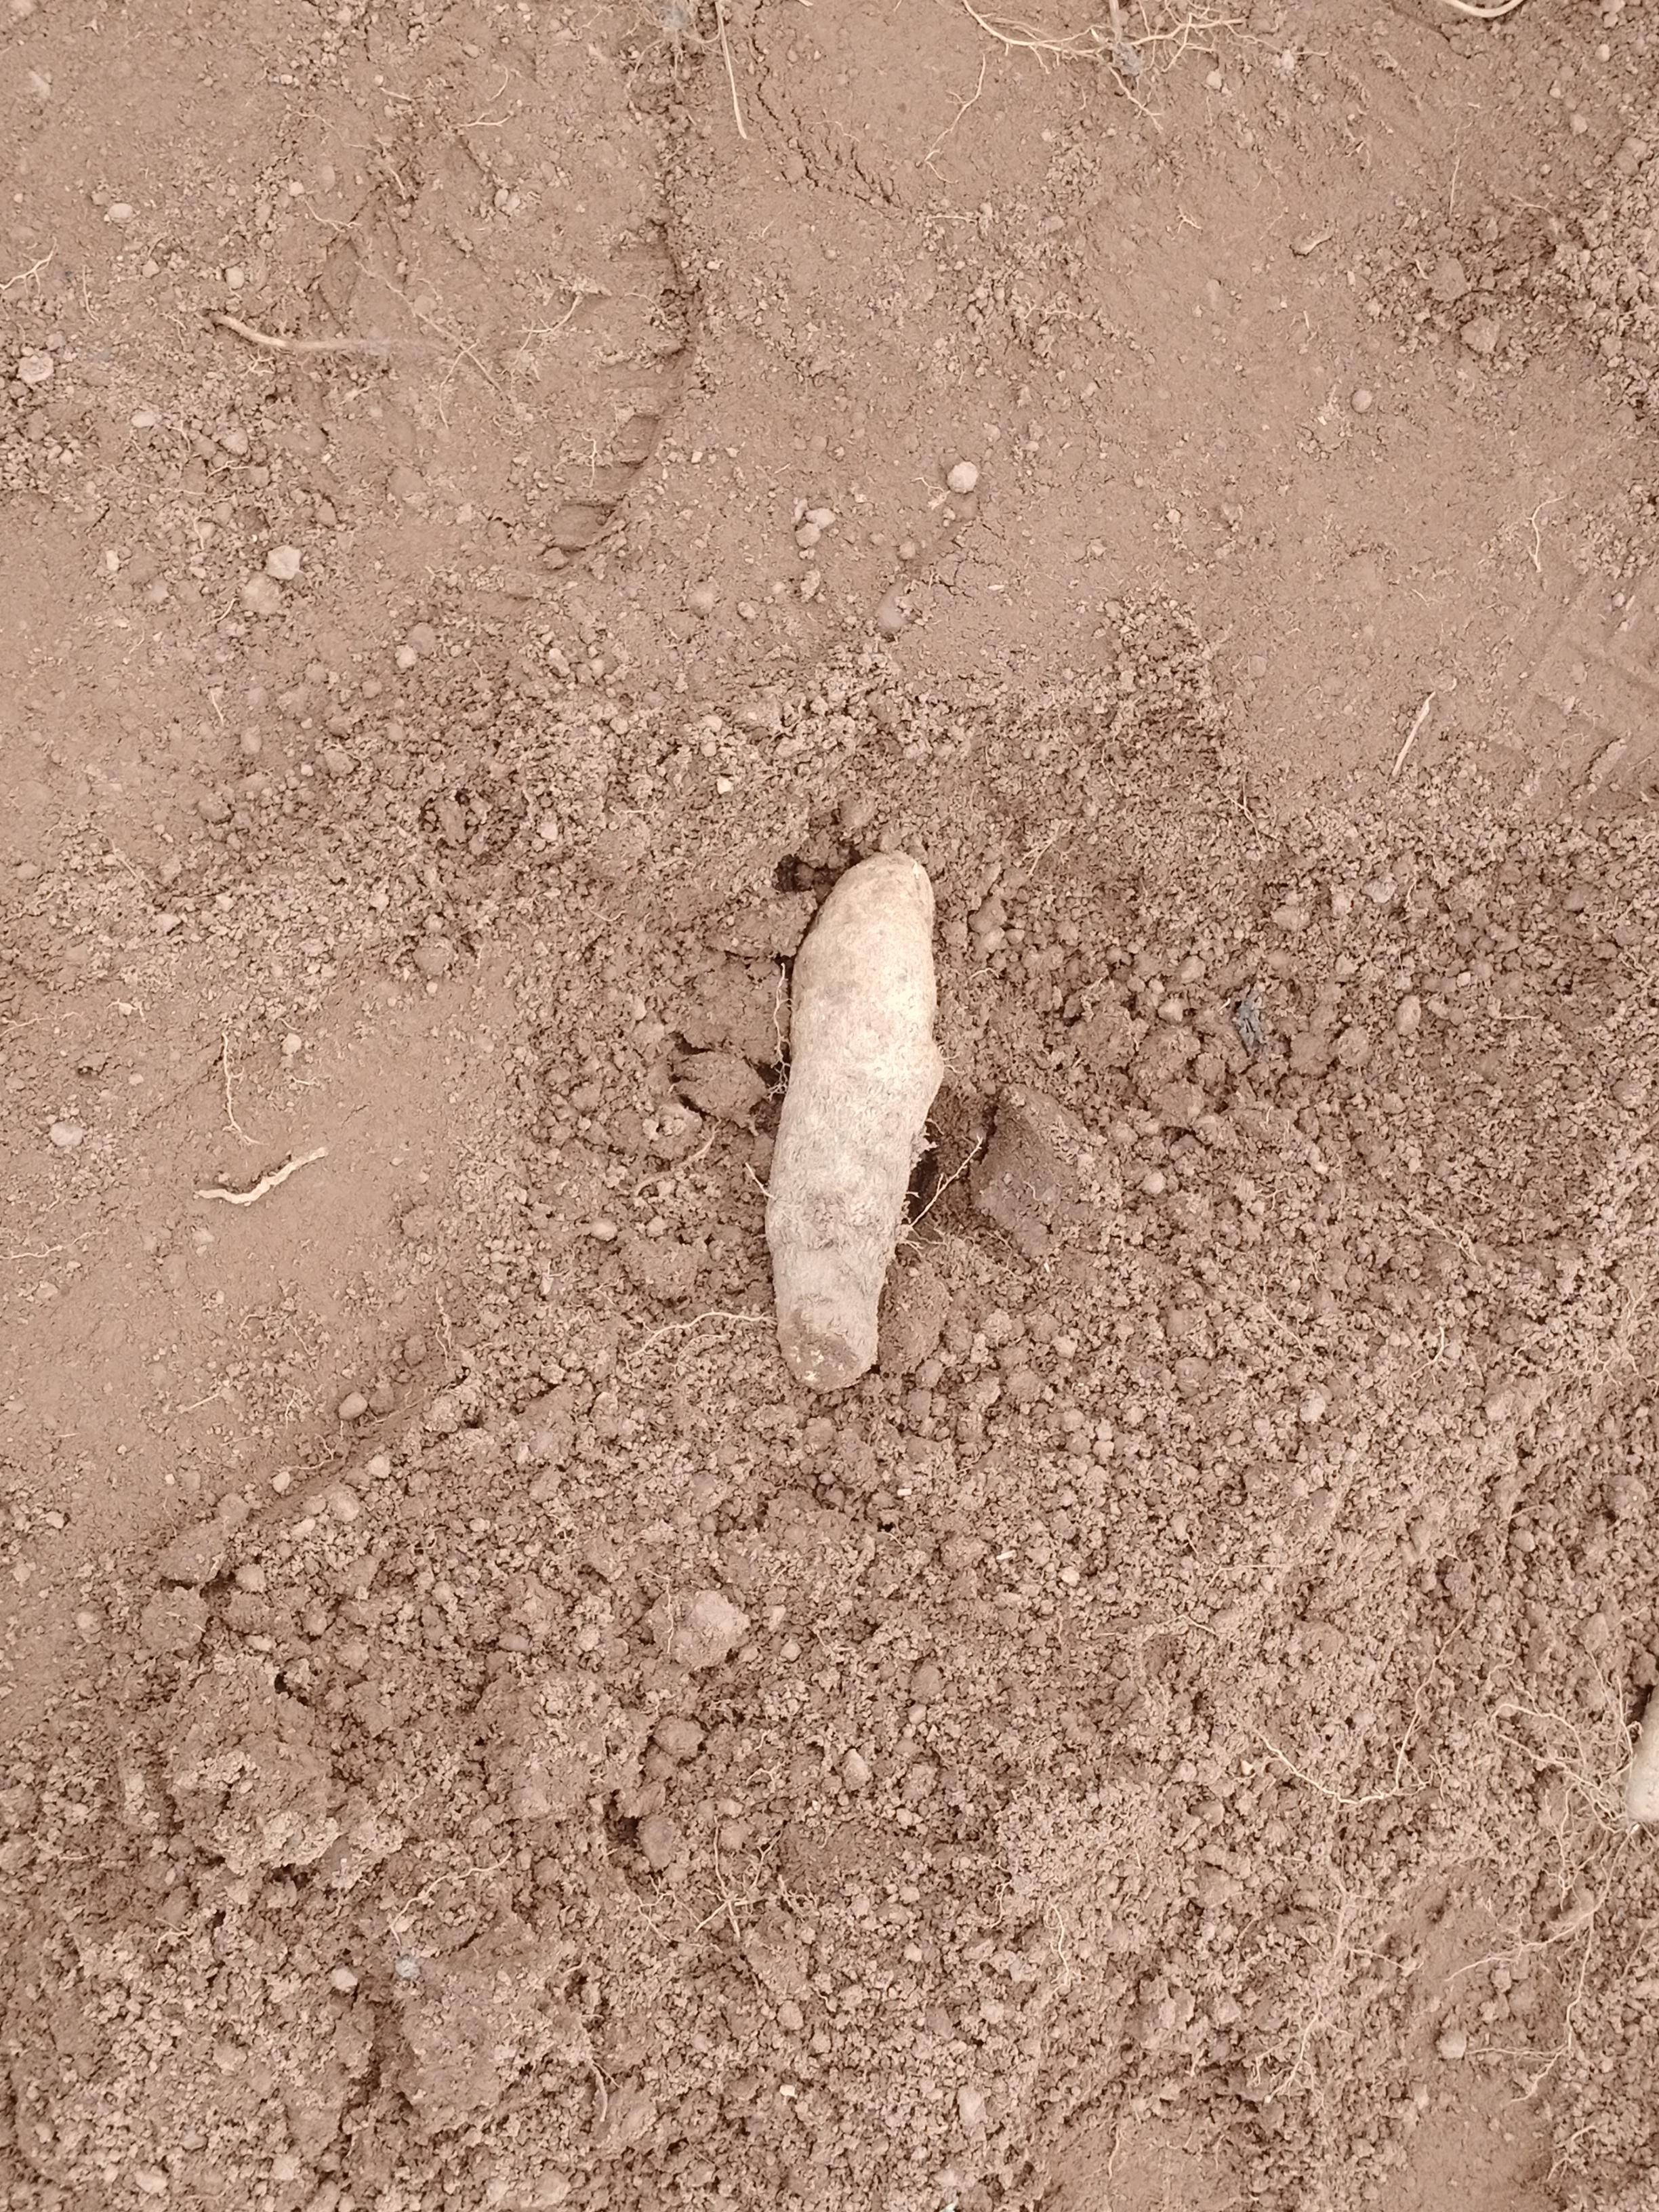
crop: yam
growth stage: harvest
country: Nigeria
